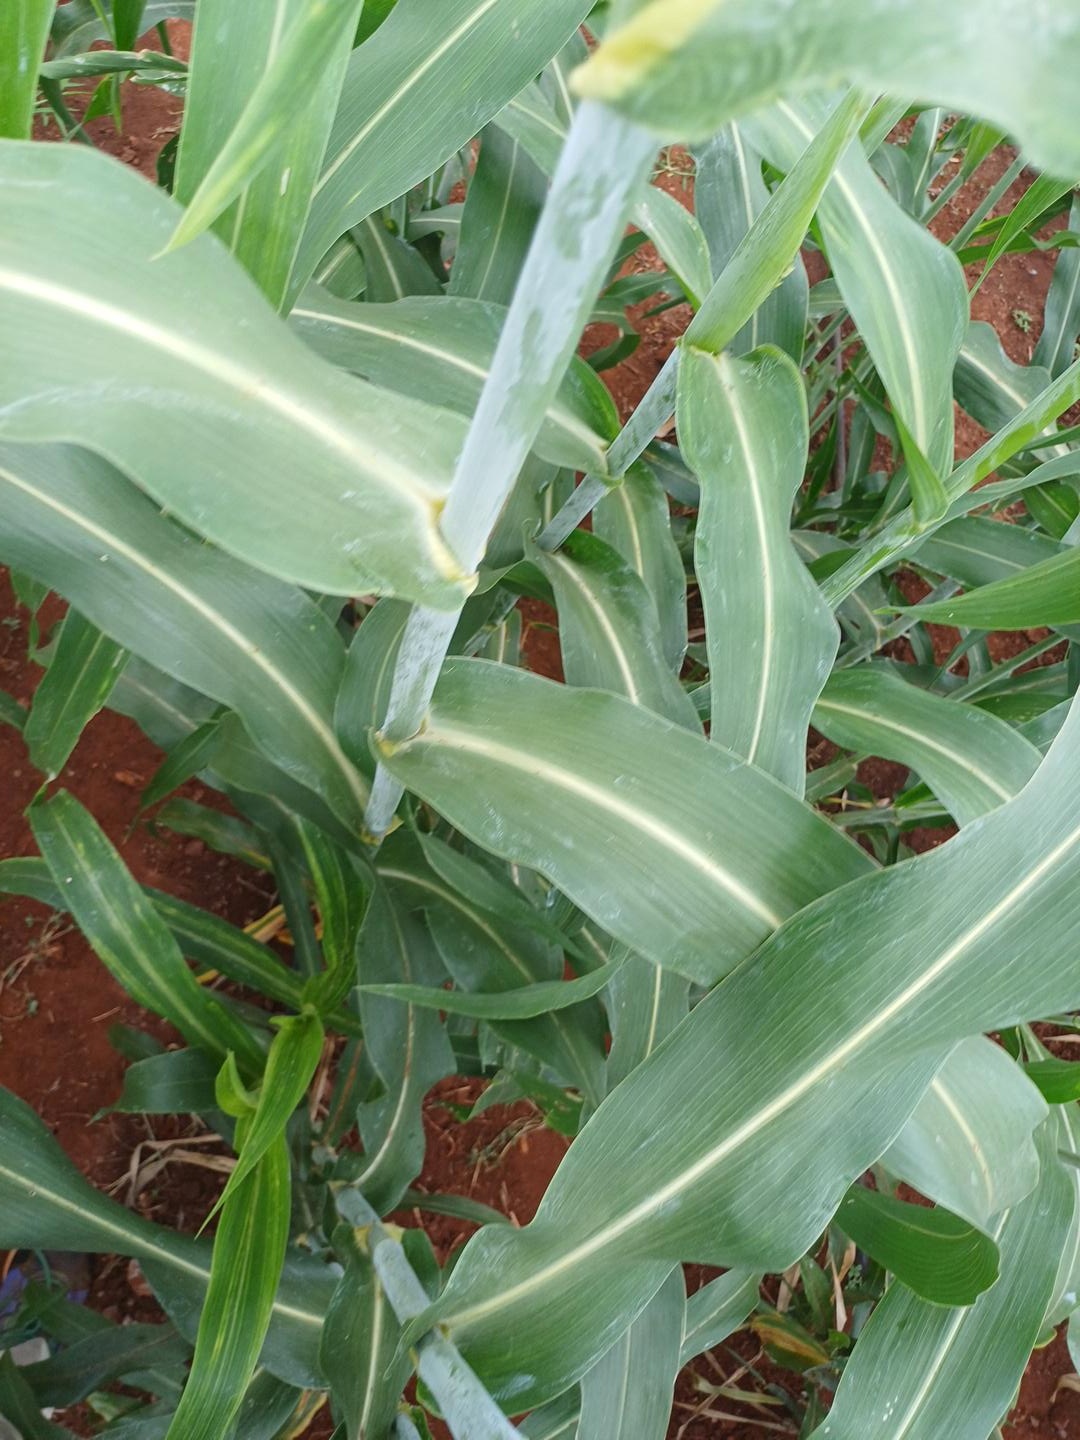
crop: sorghum
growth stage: heading tuber
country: Kenya
